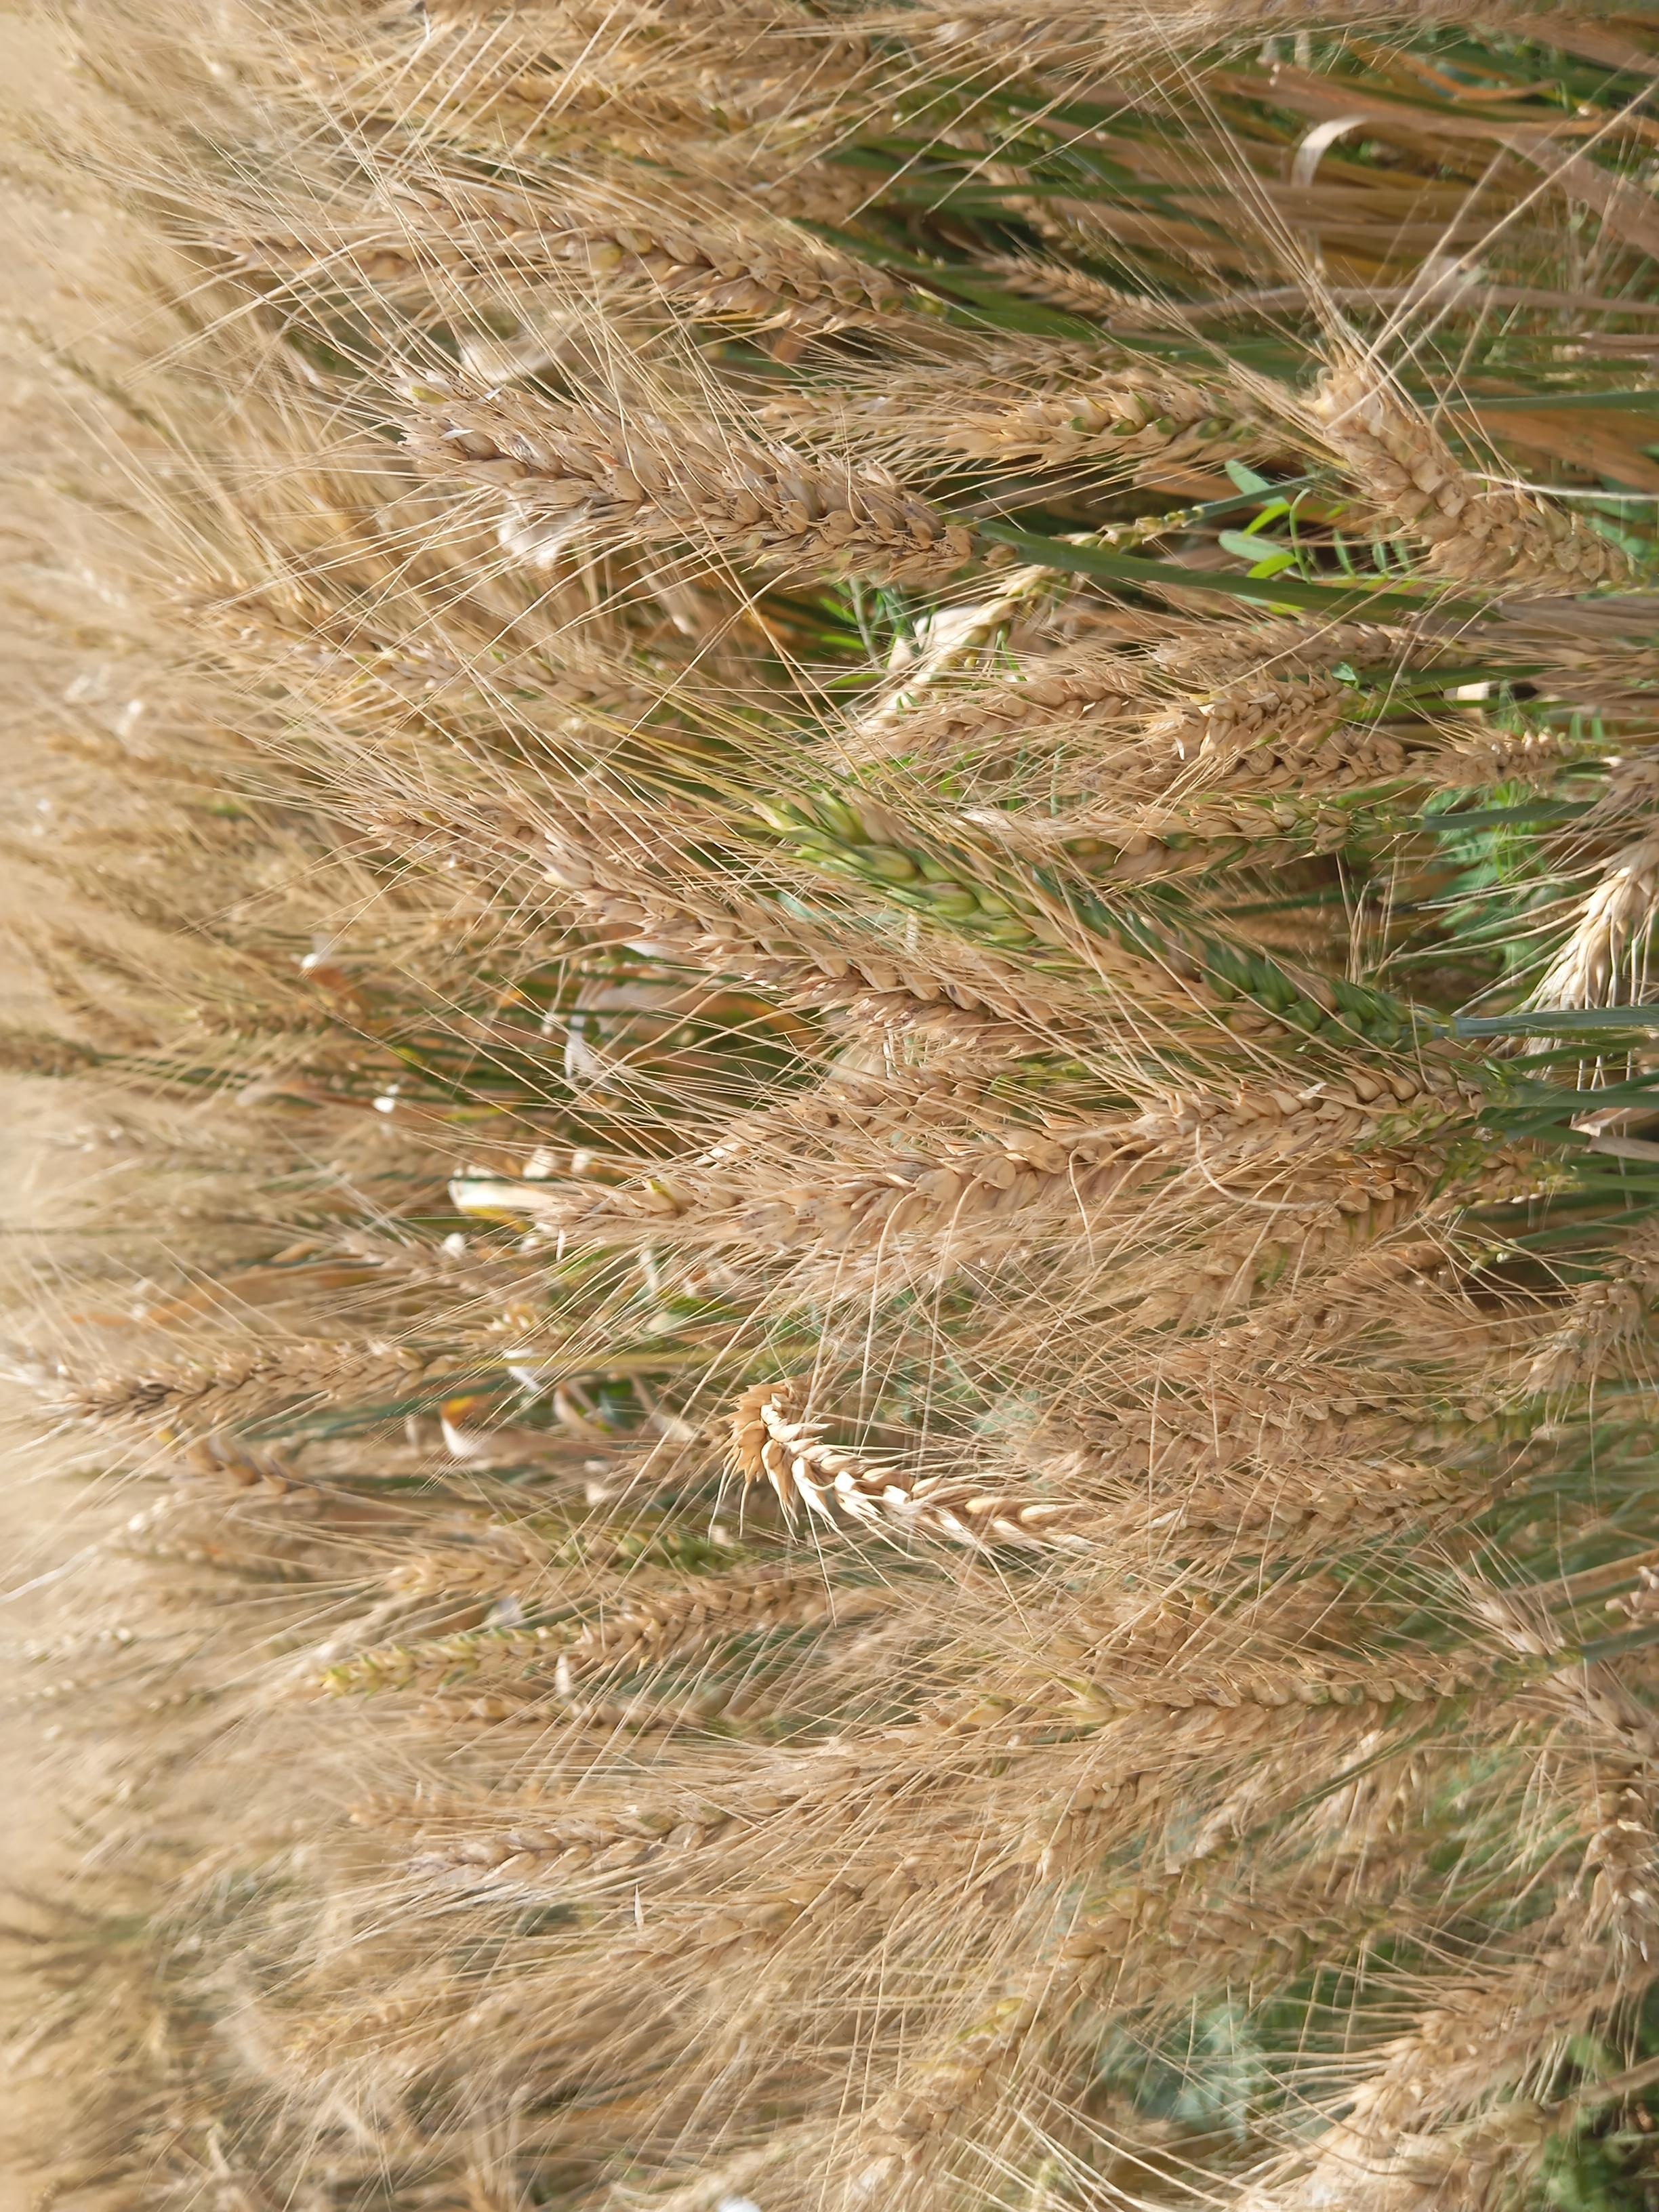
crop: wheat
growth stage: maturity
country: Kenya
